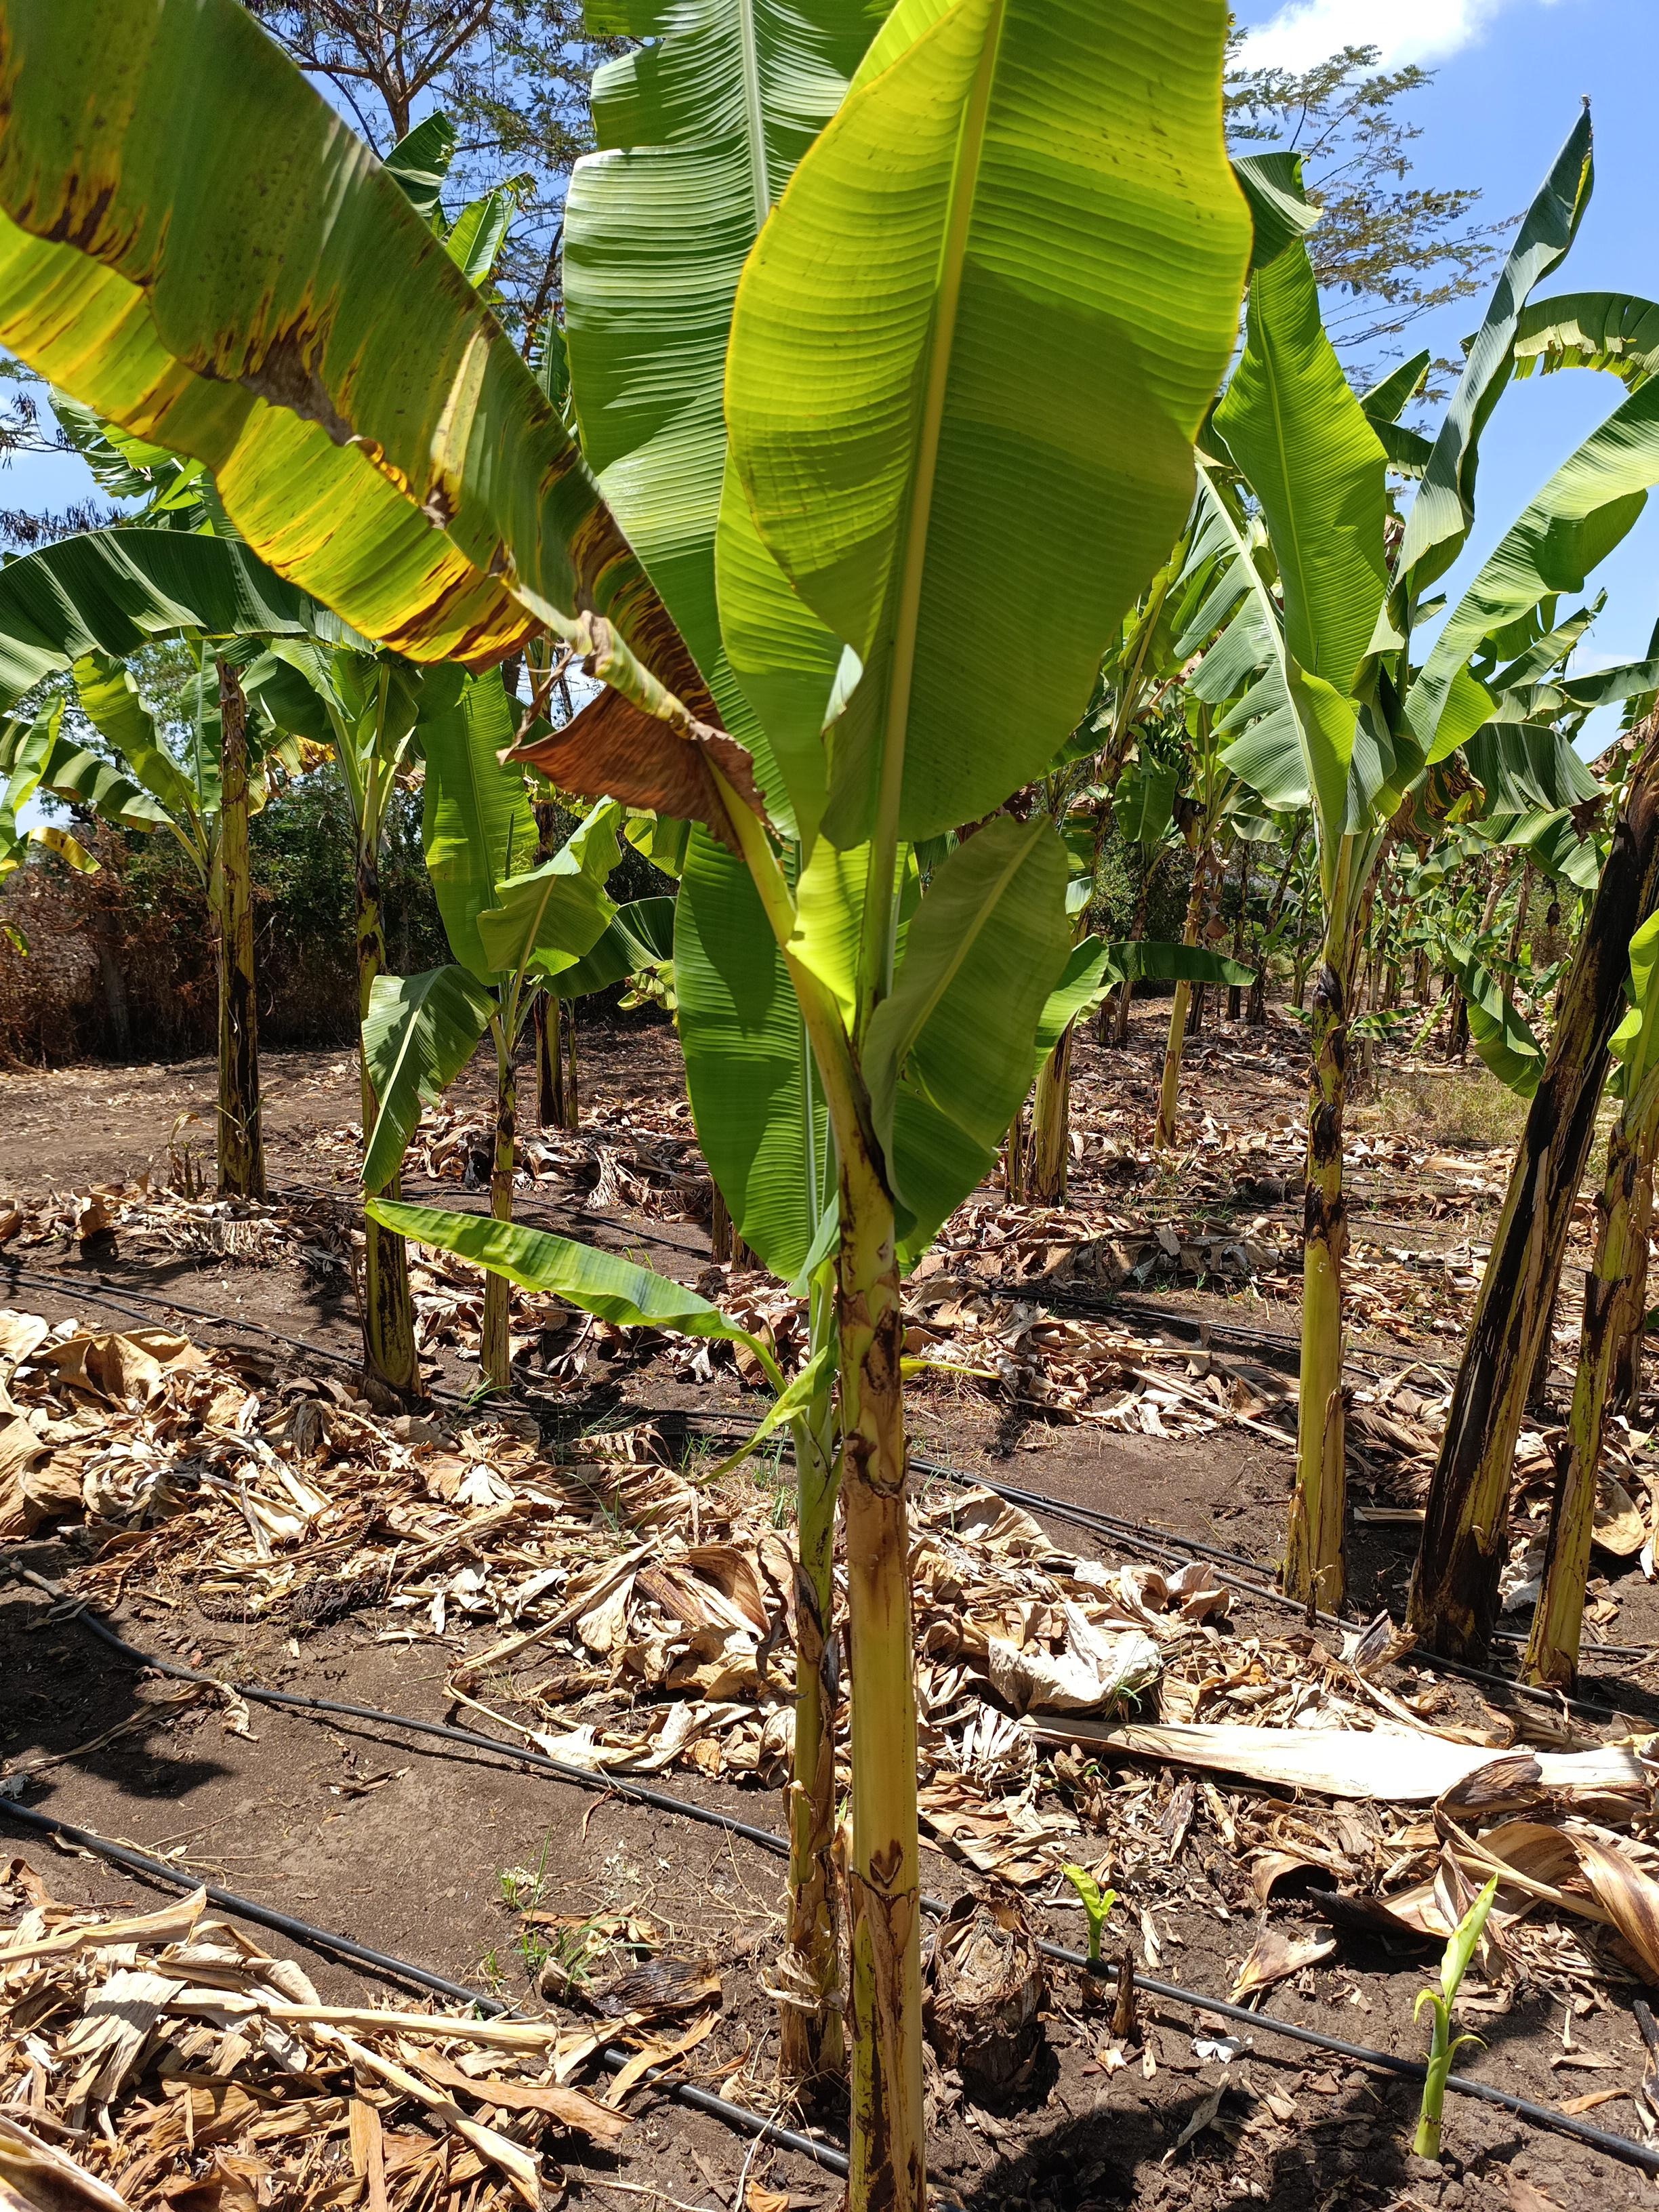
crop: banana
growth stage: vegetative
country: Tanzania
